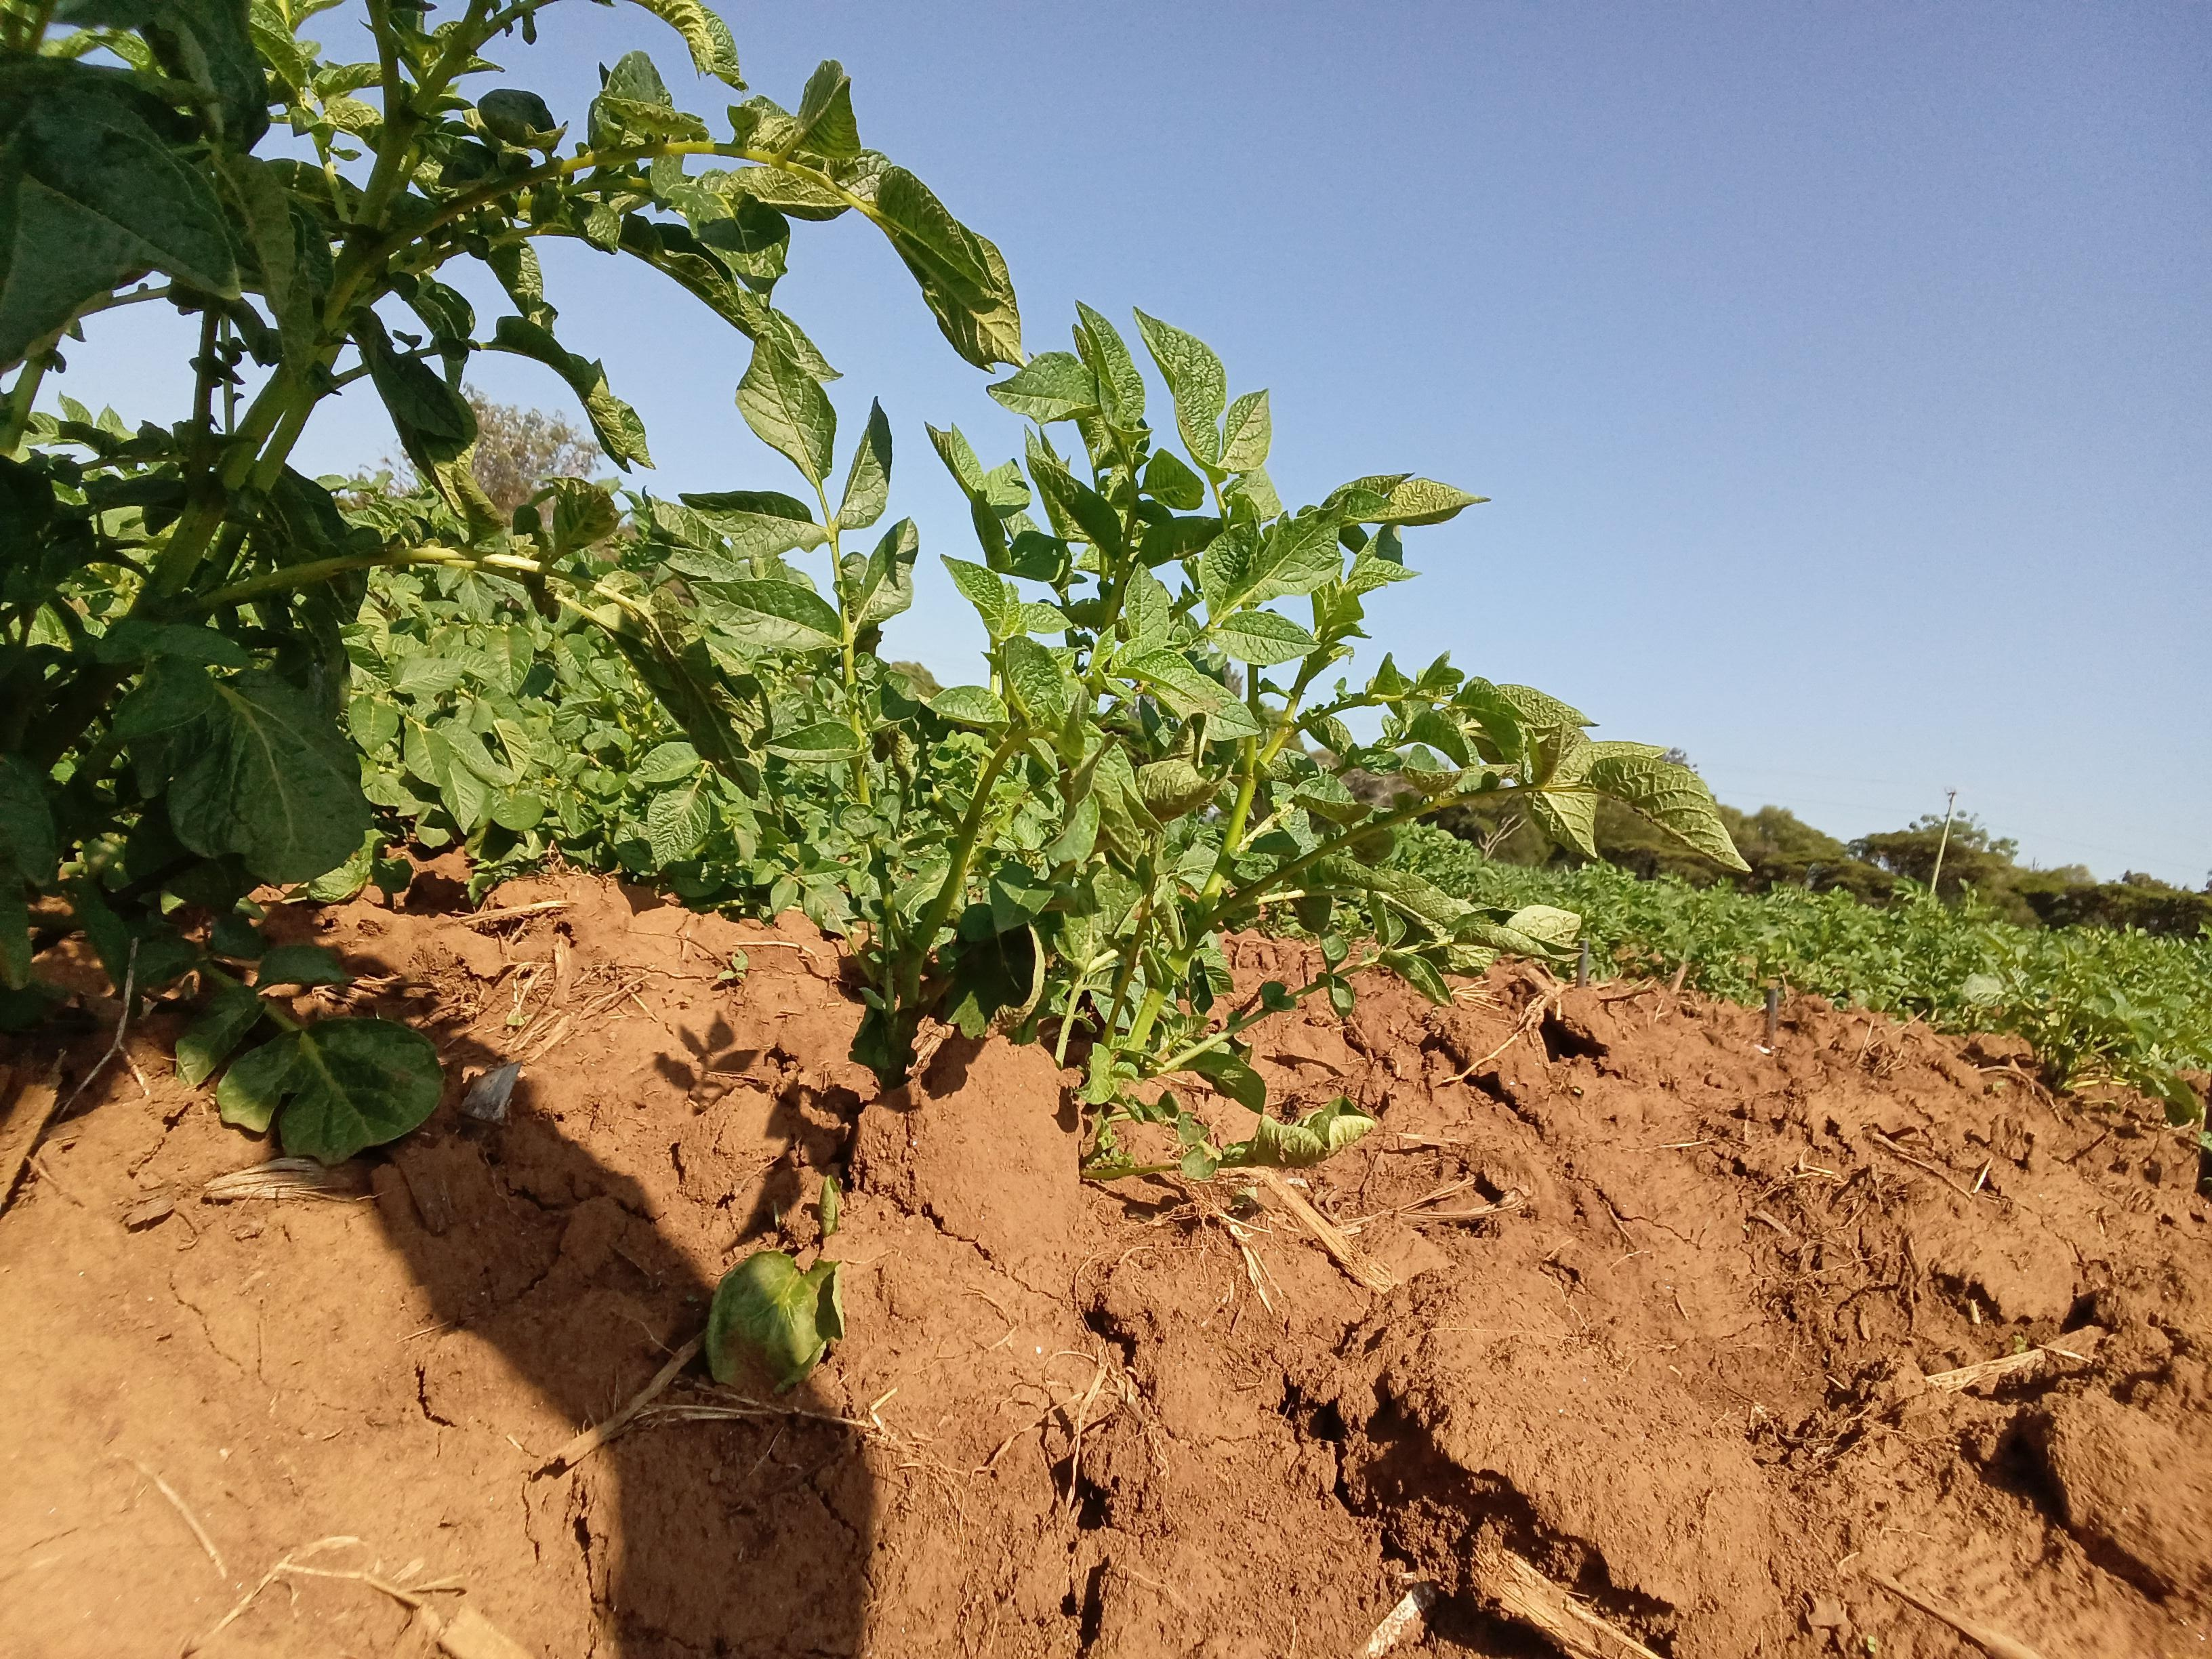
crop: potato
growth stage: vegetative
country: Kenya
